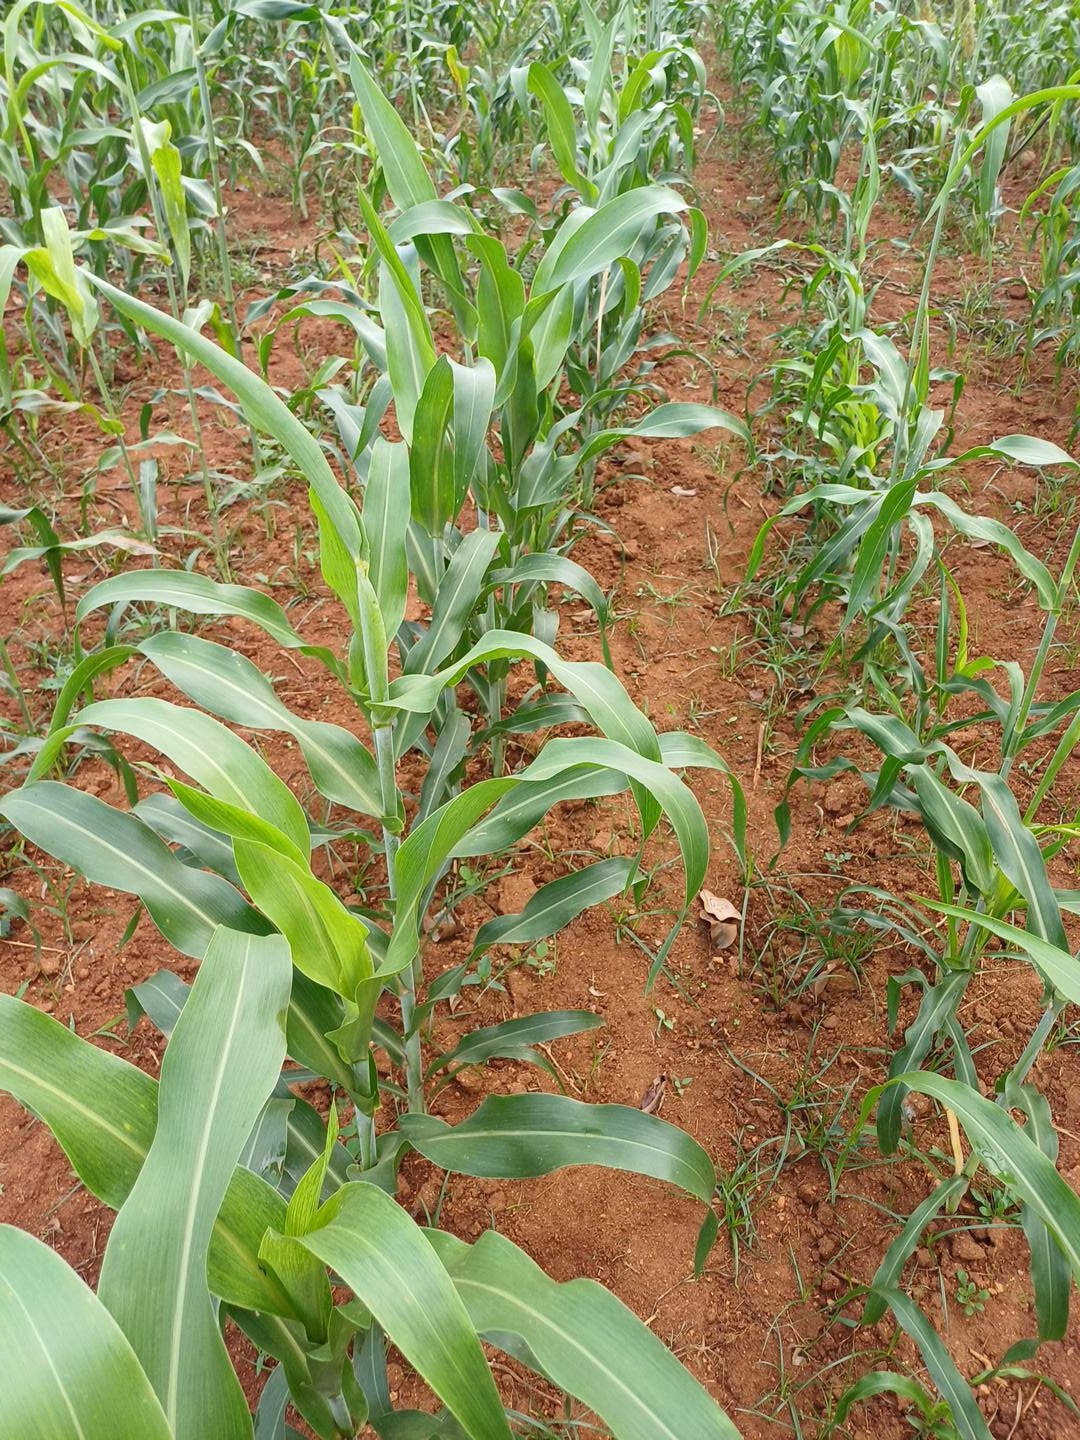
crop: sorghum
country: Kenya
